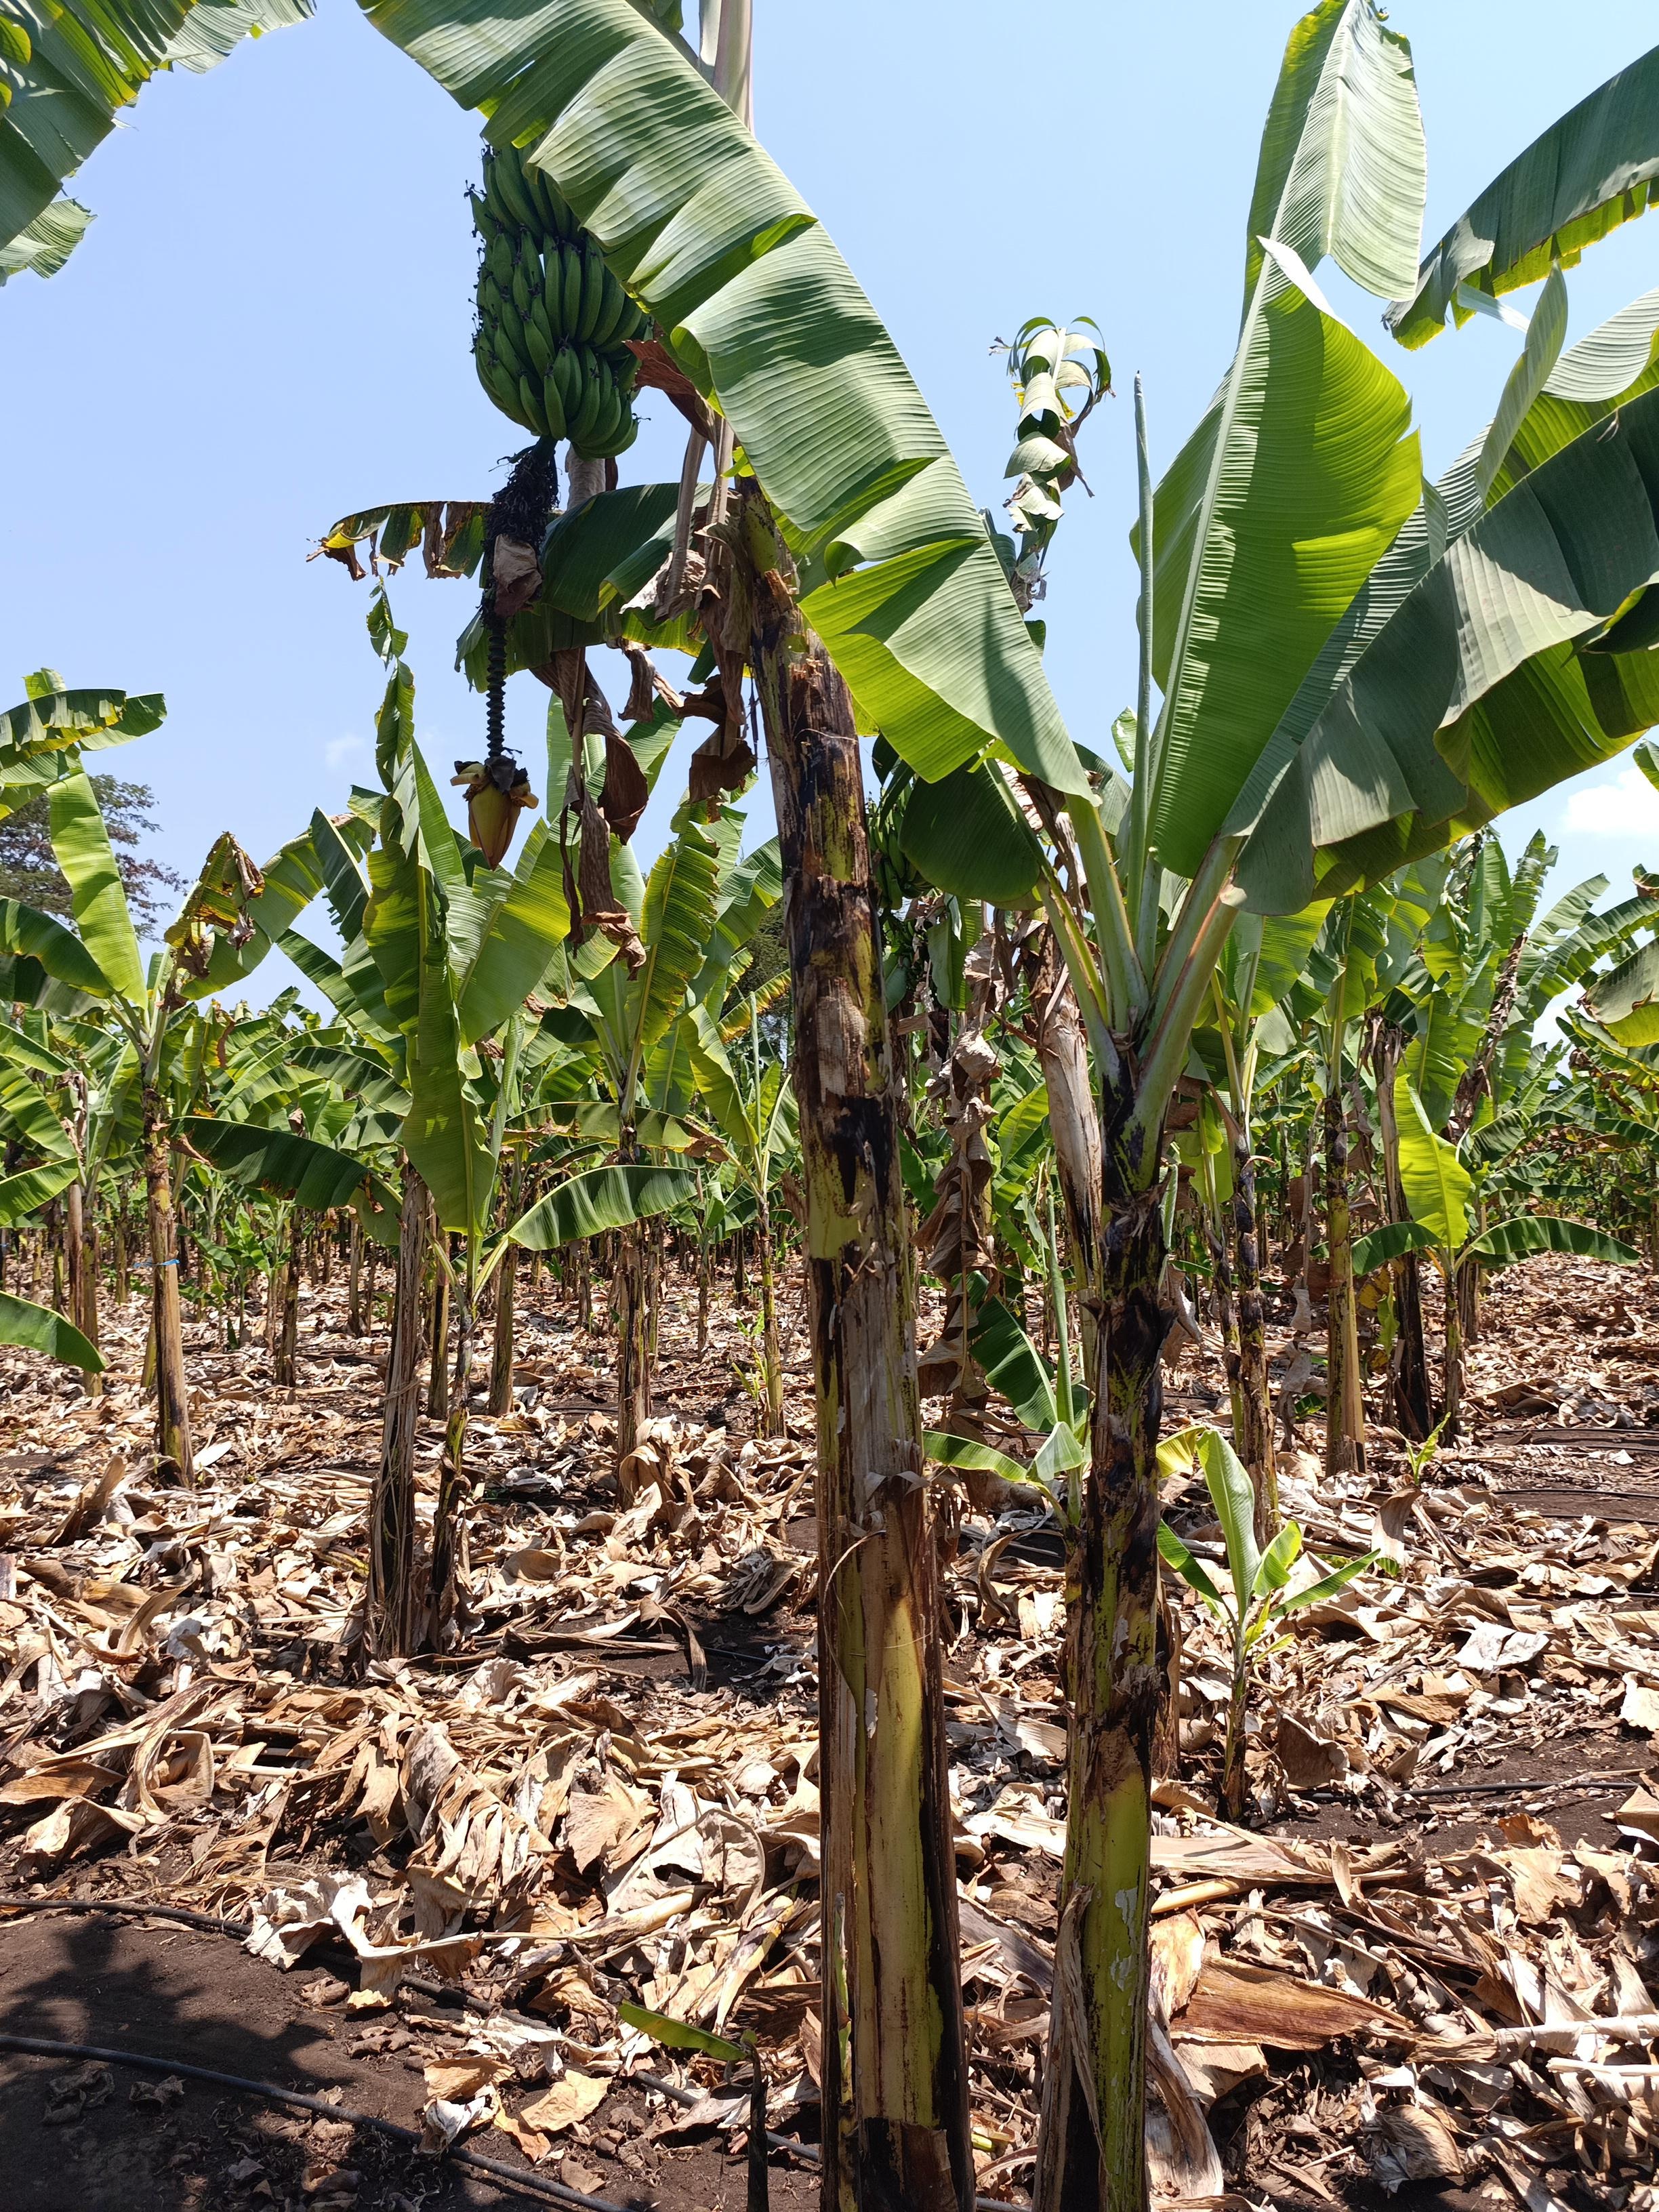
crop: banana
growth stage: development fruit
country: Tanzania
